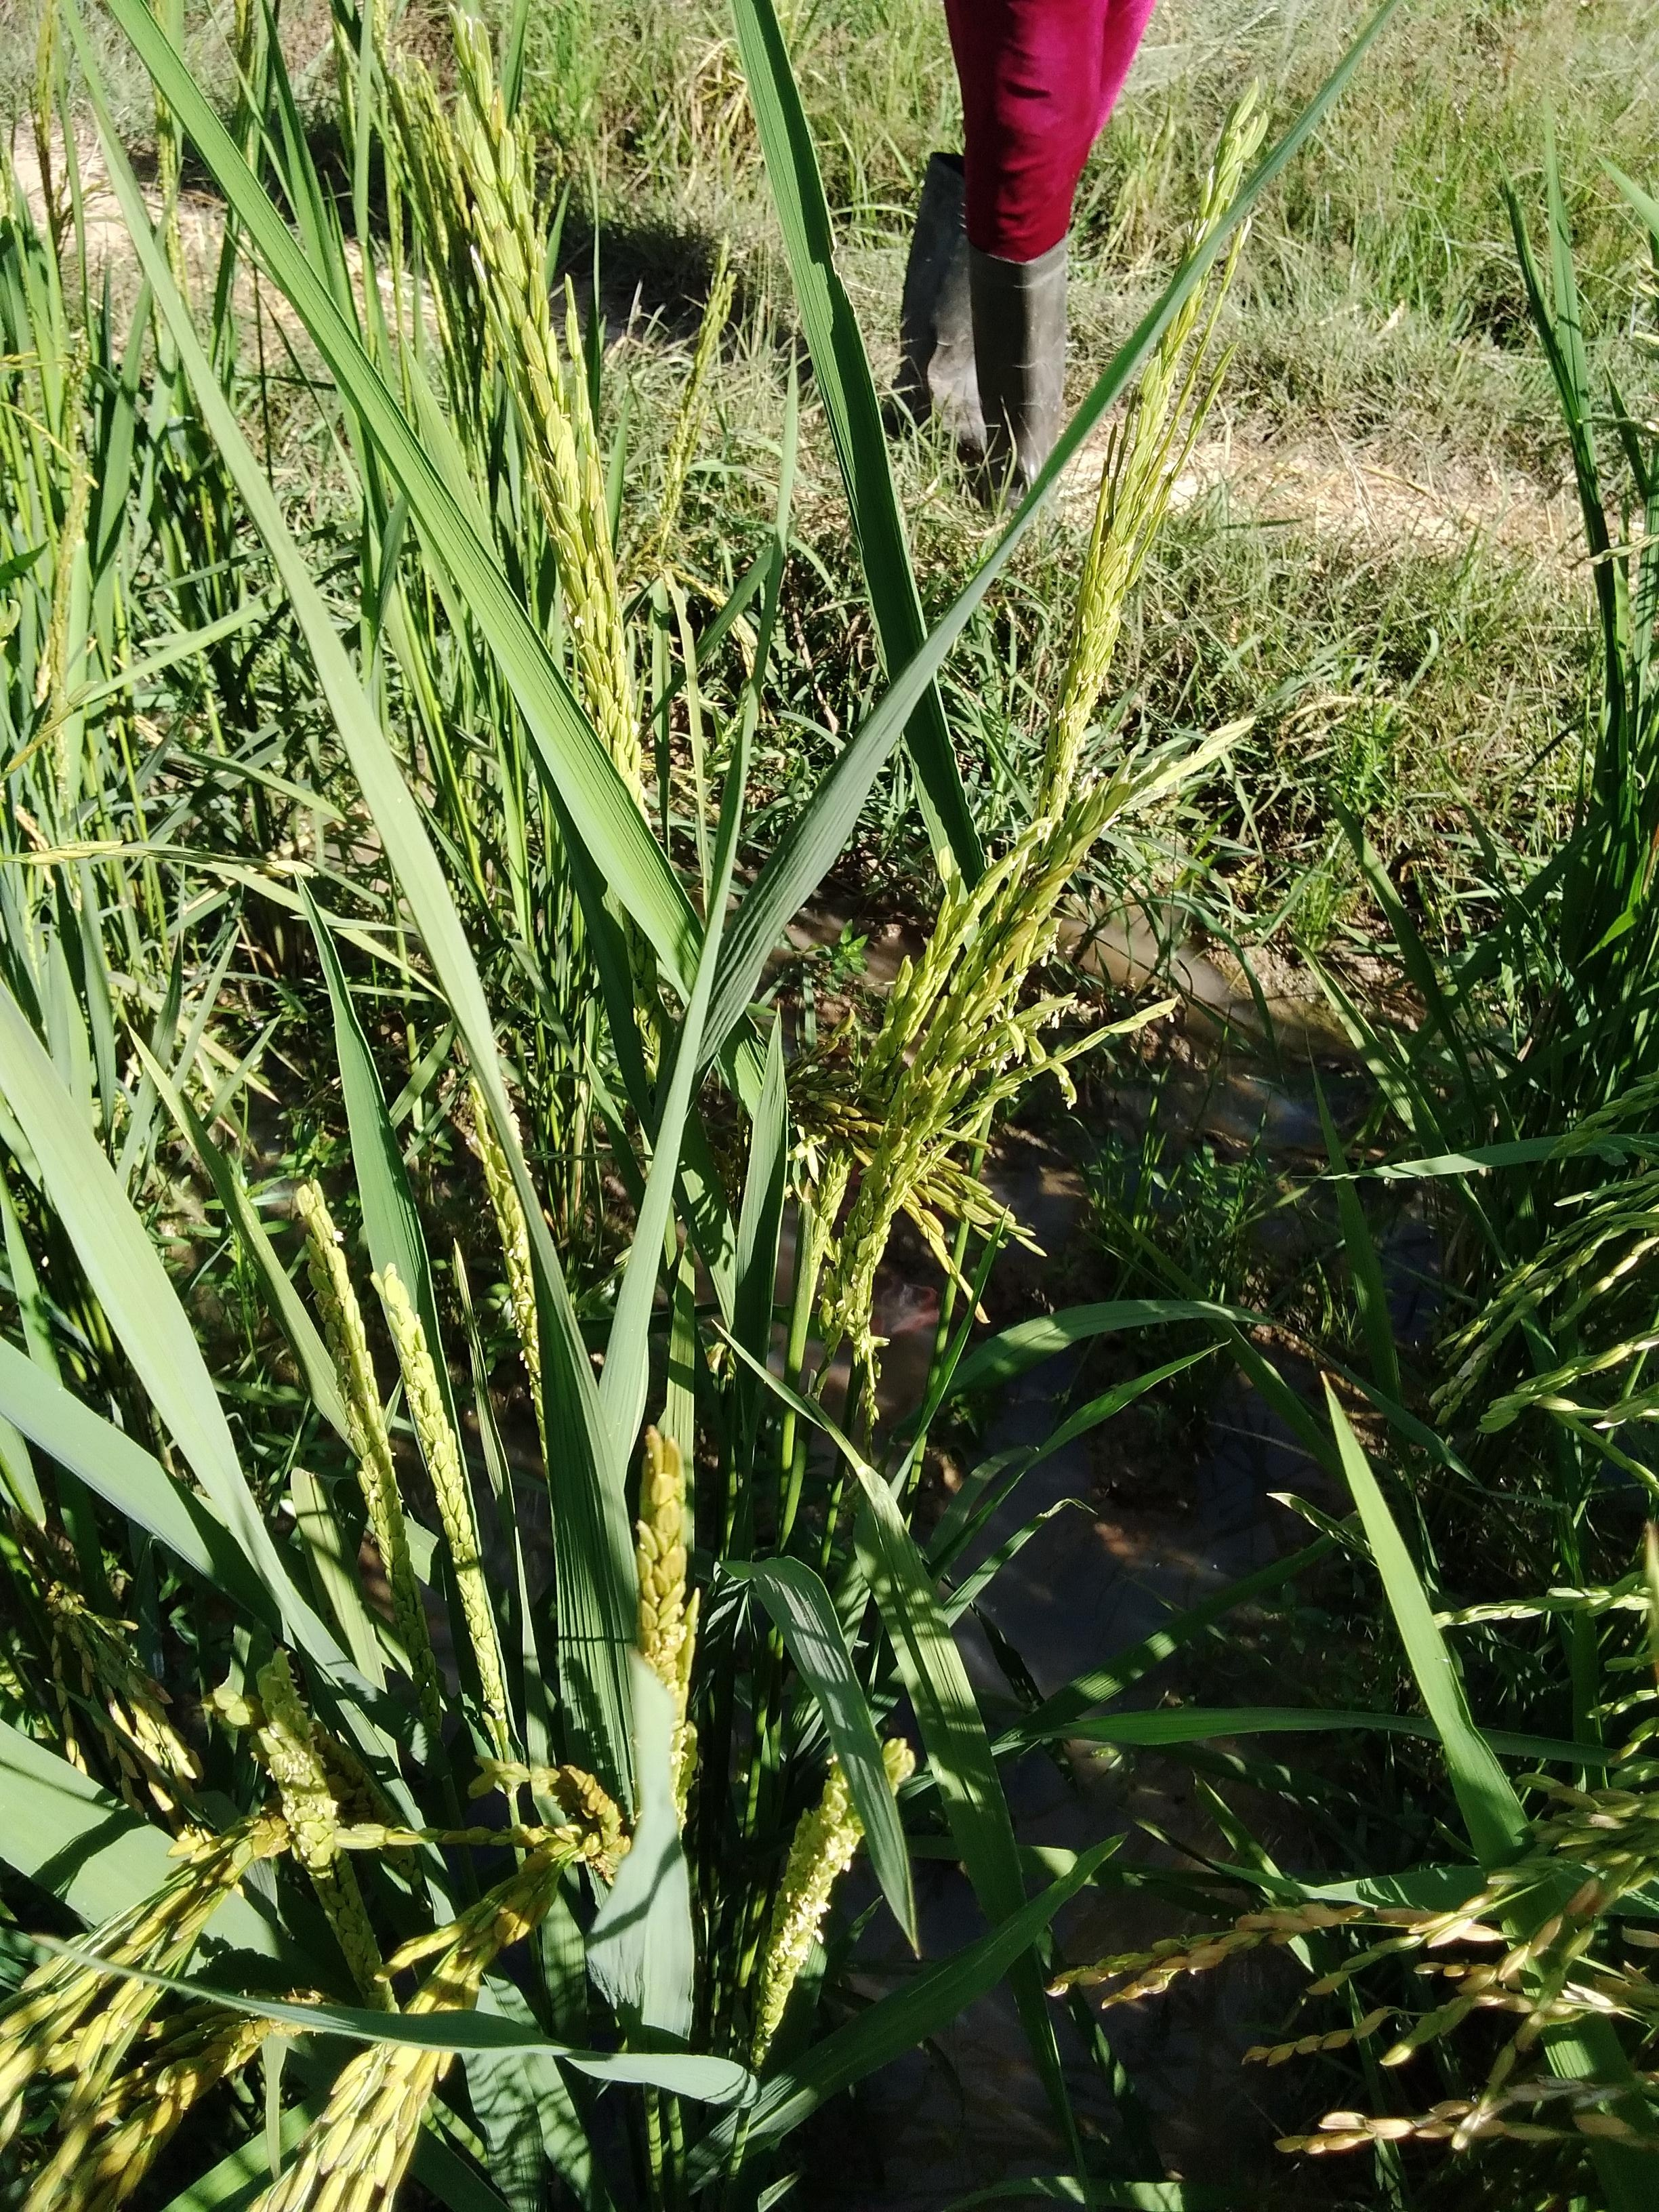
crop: rice
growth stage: ripe watery
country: Senegal
